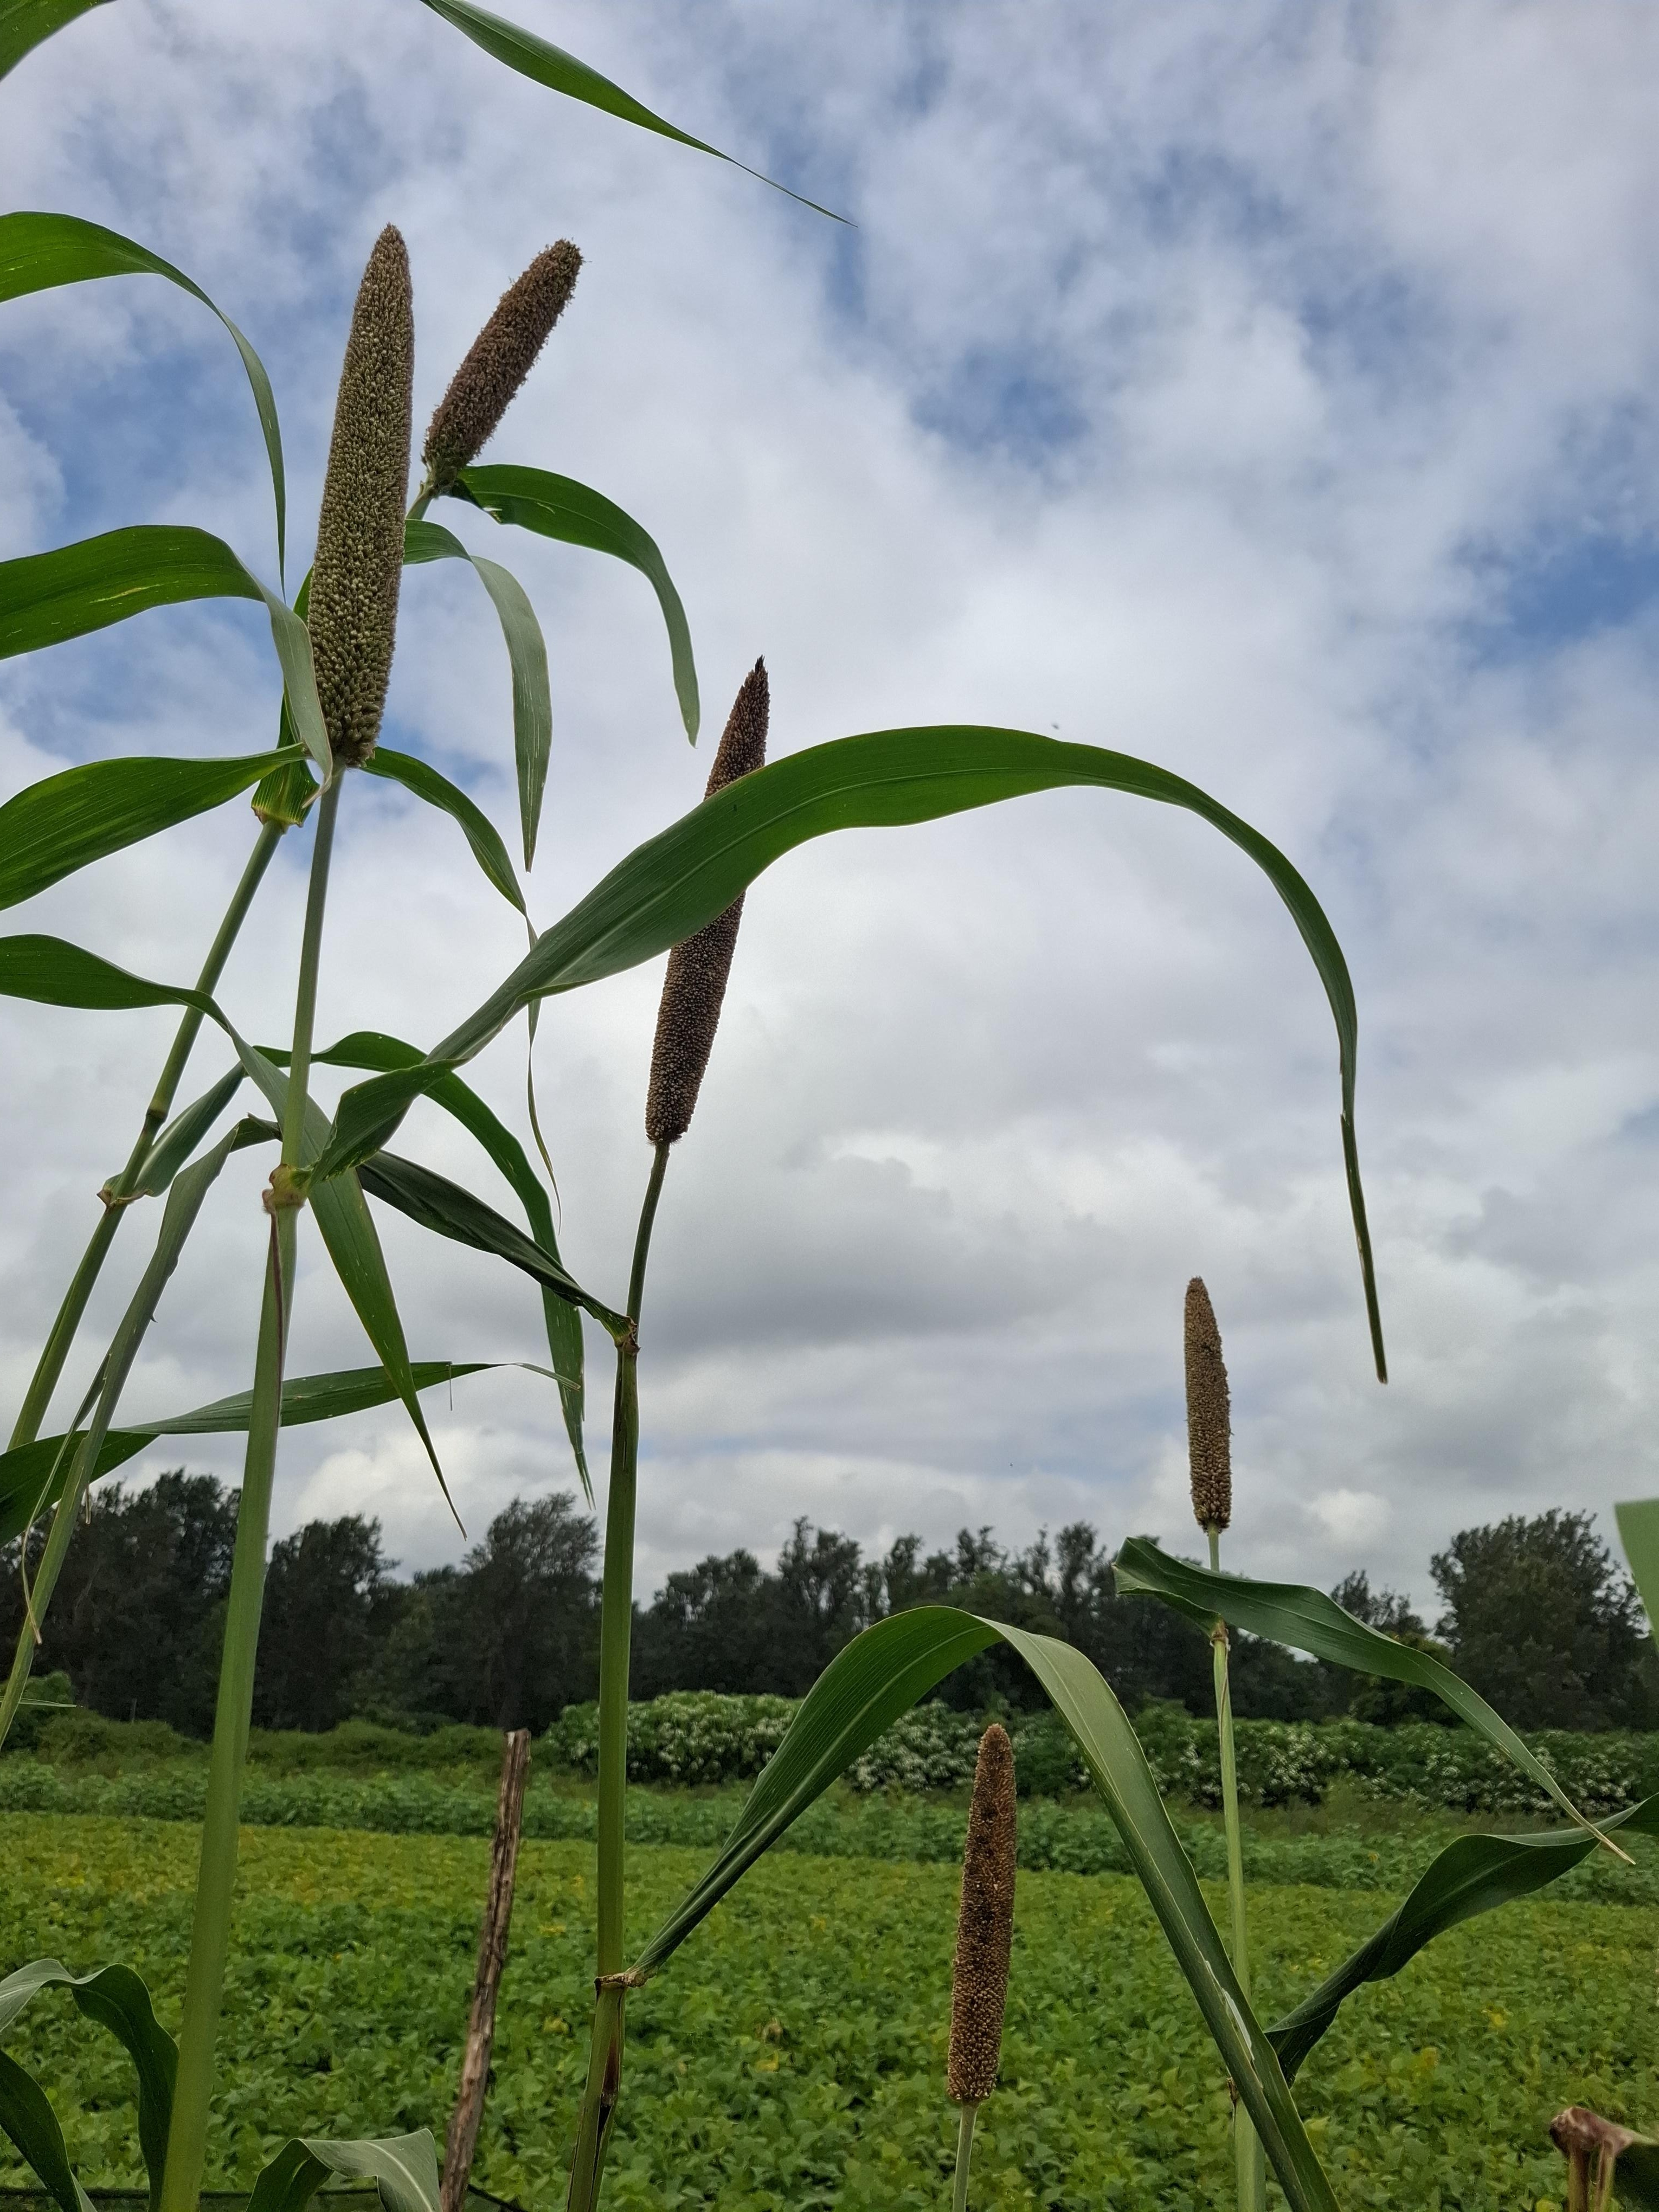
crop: pearl millet
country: Tanzania
